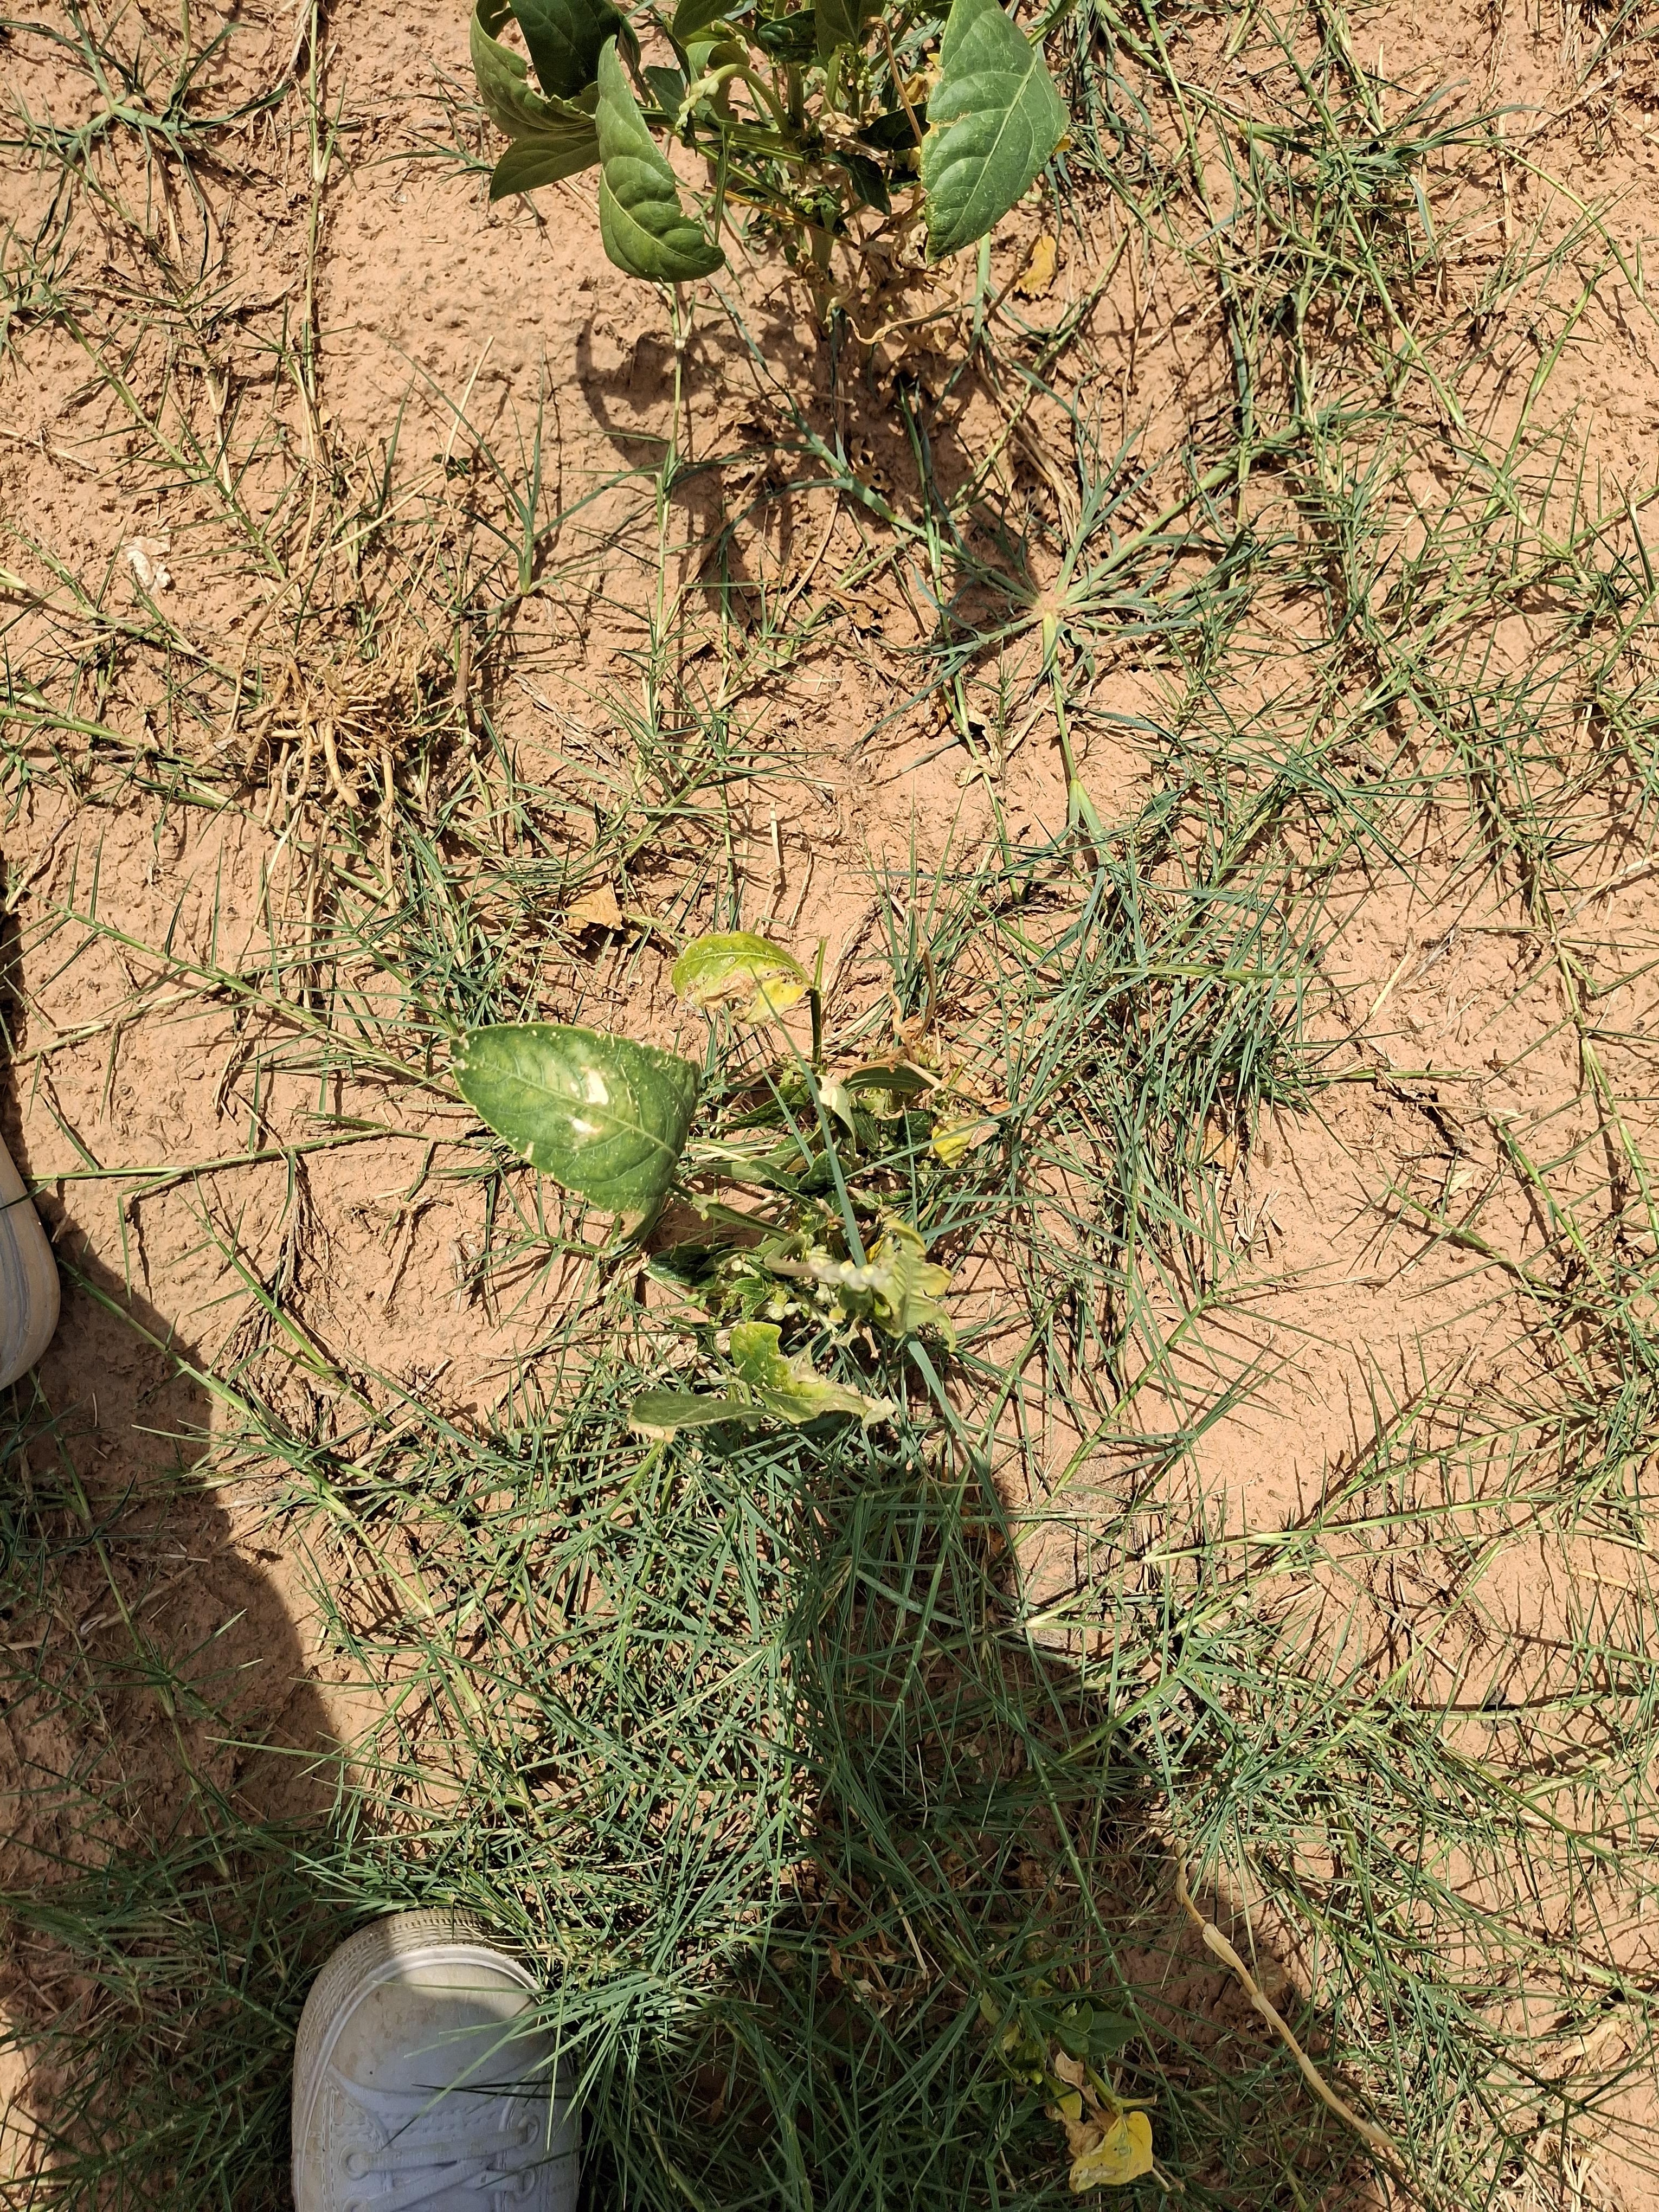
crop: cowpea
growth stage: harvest maturity
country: Nigeria
